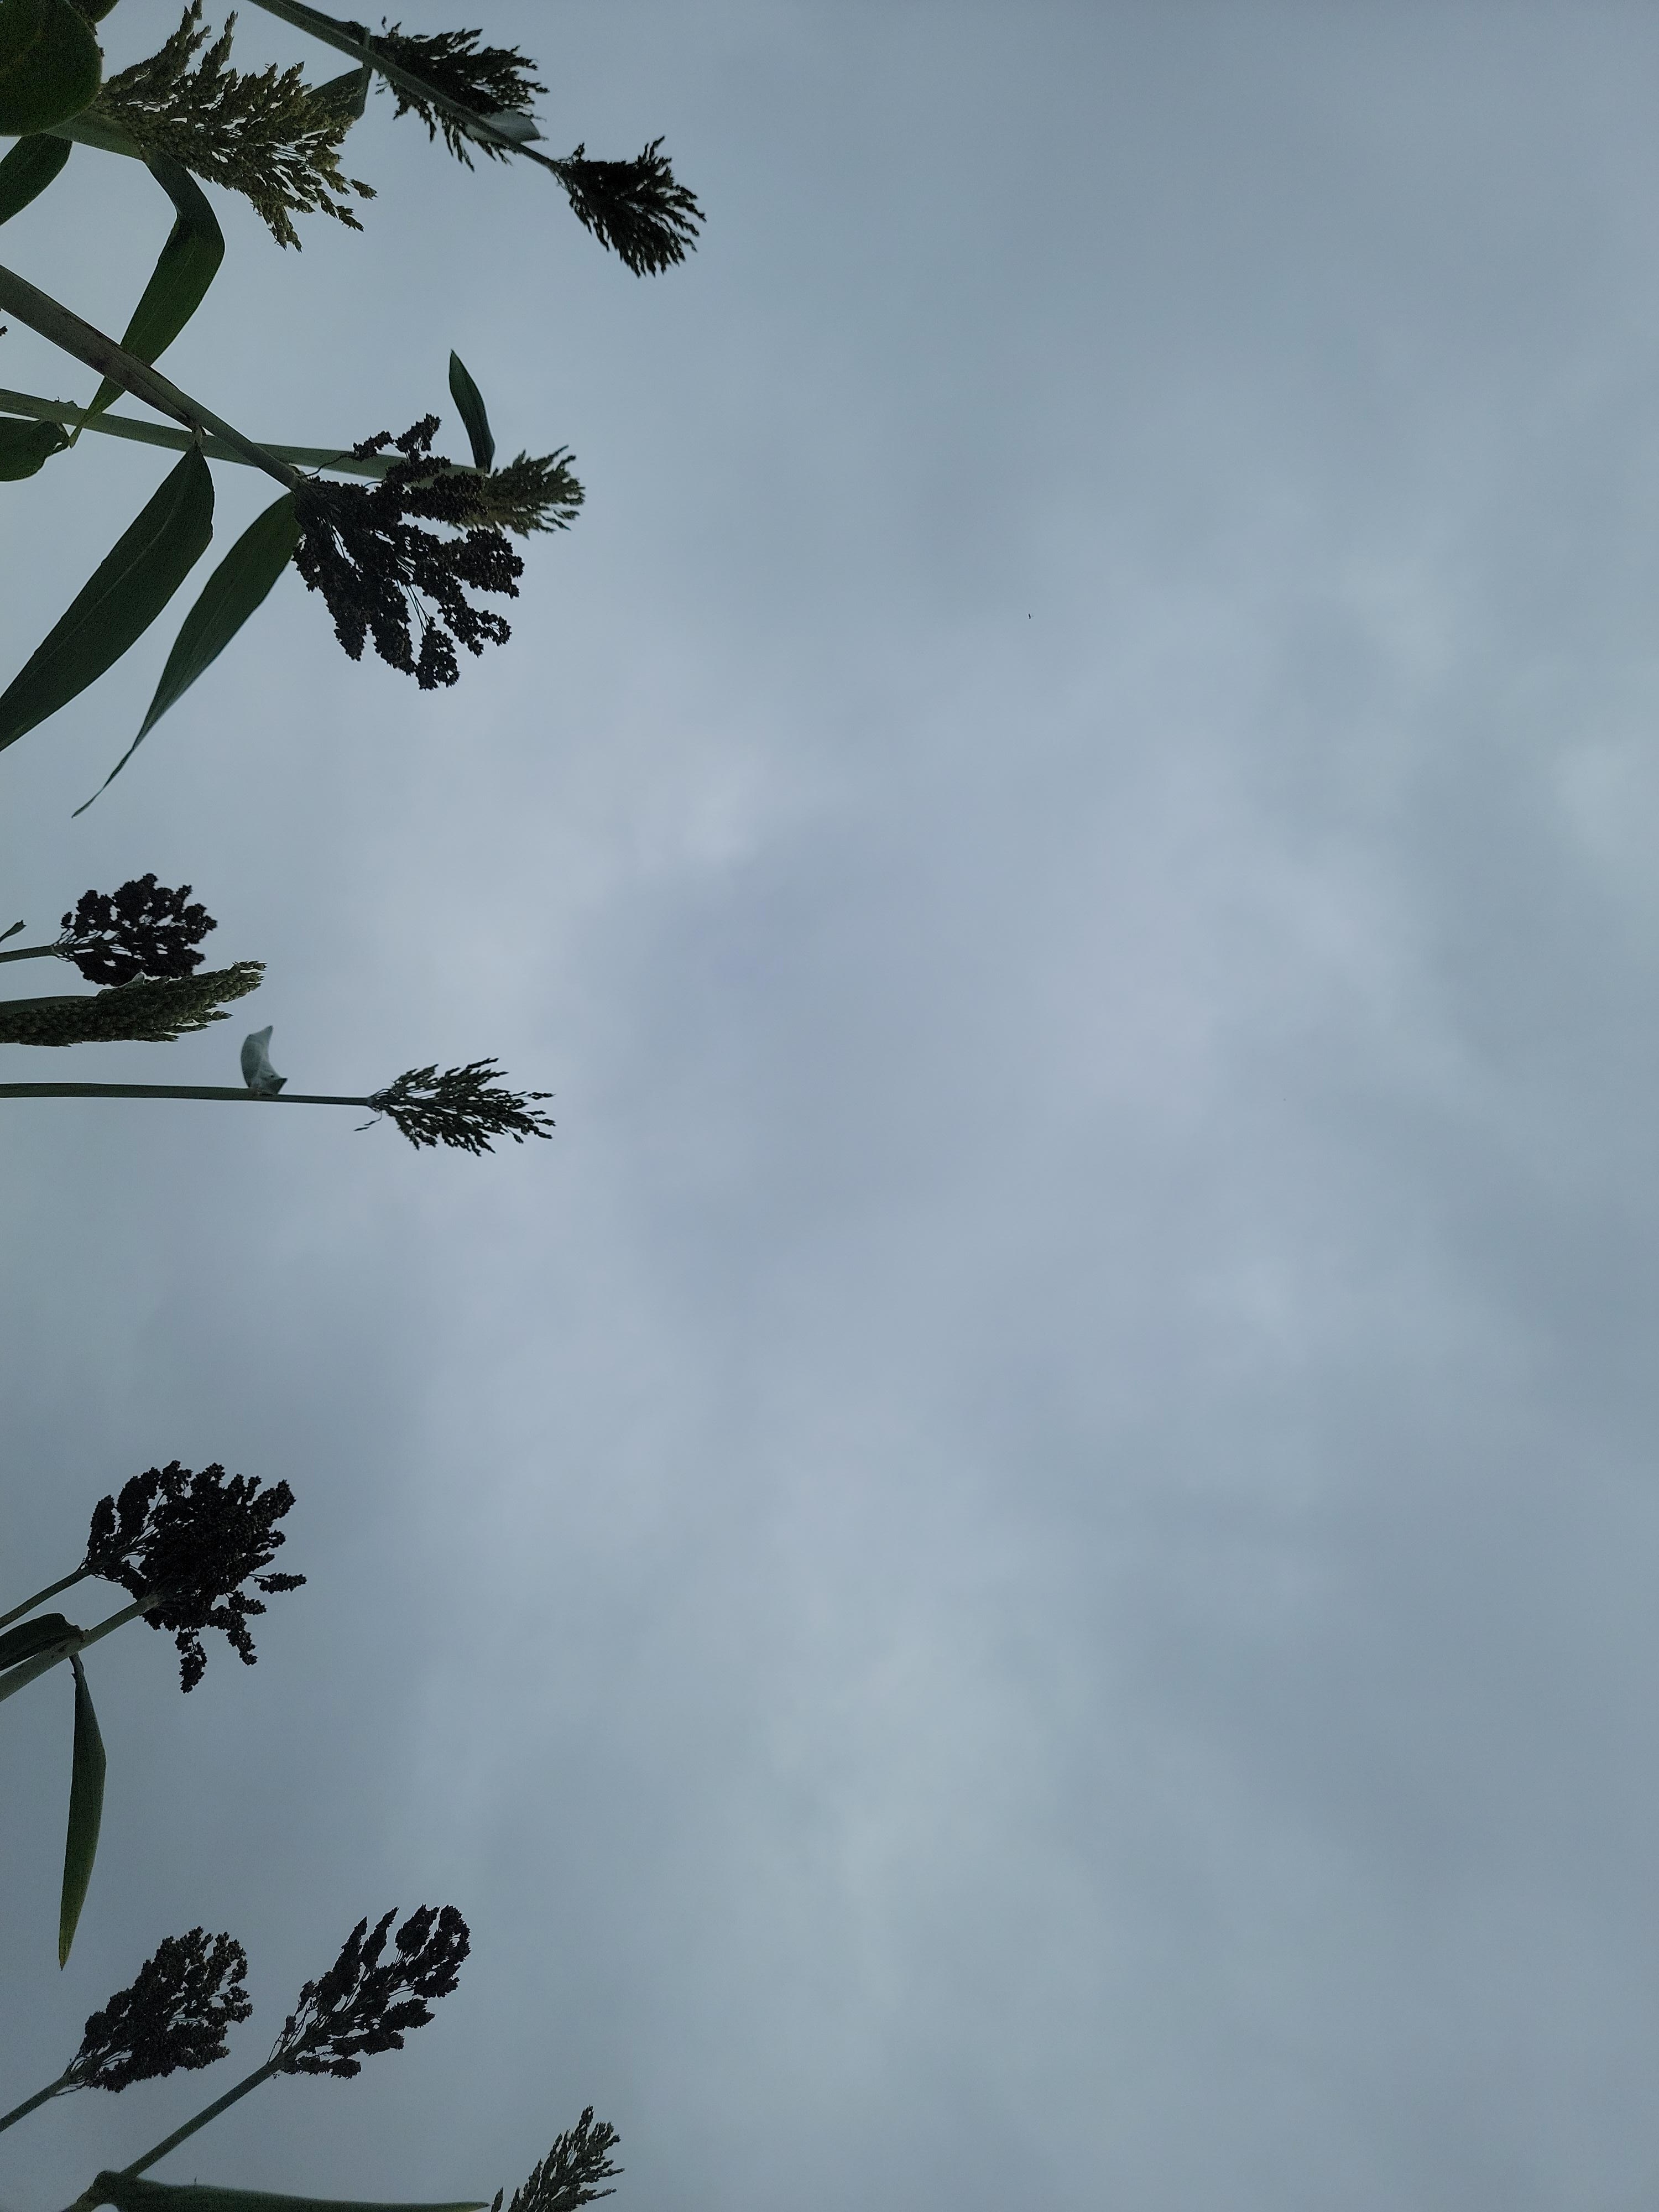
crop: sorghum
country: Tanzania
